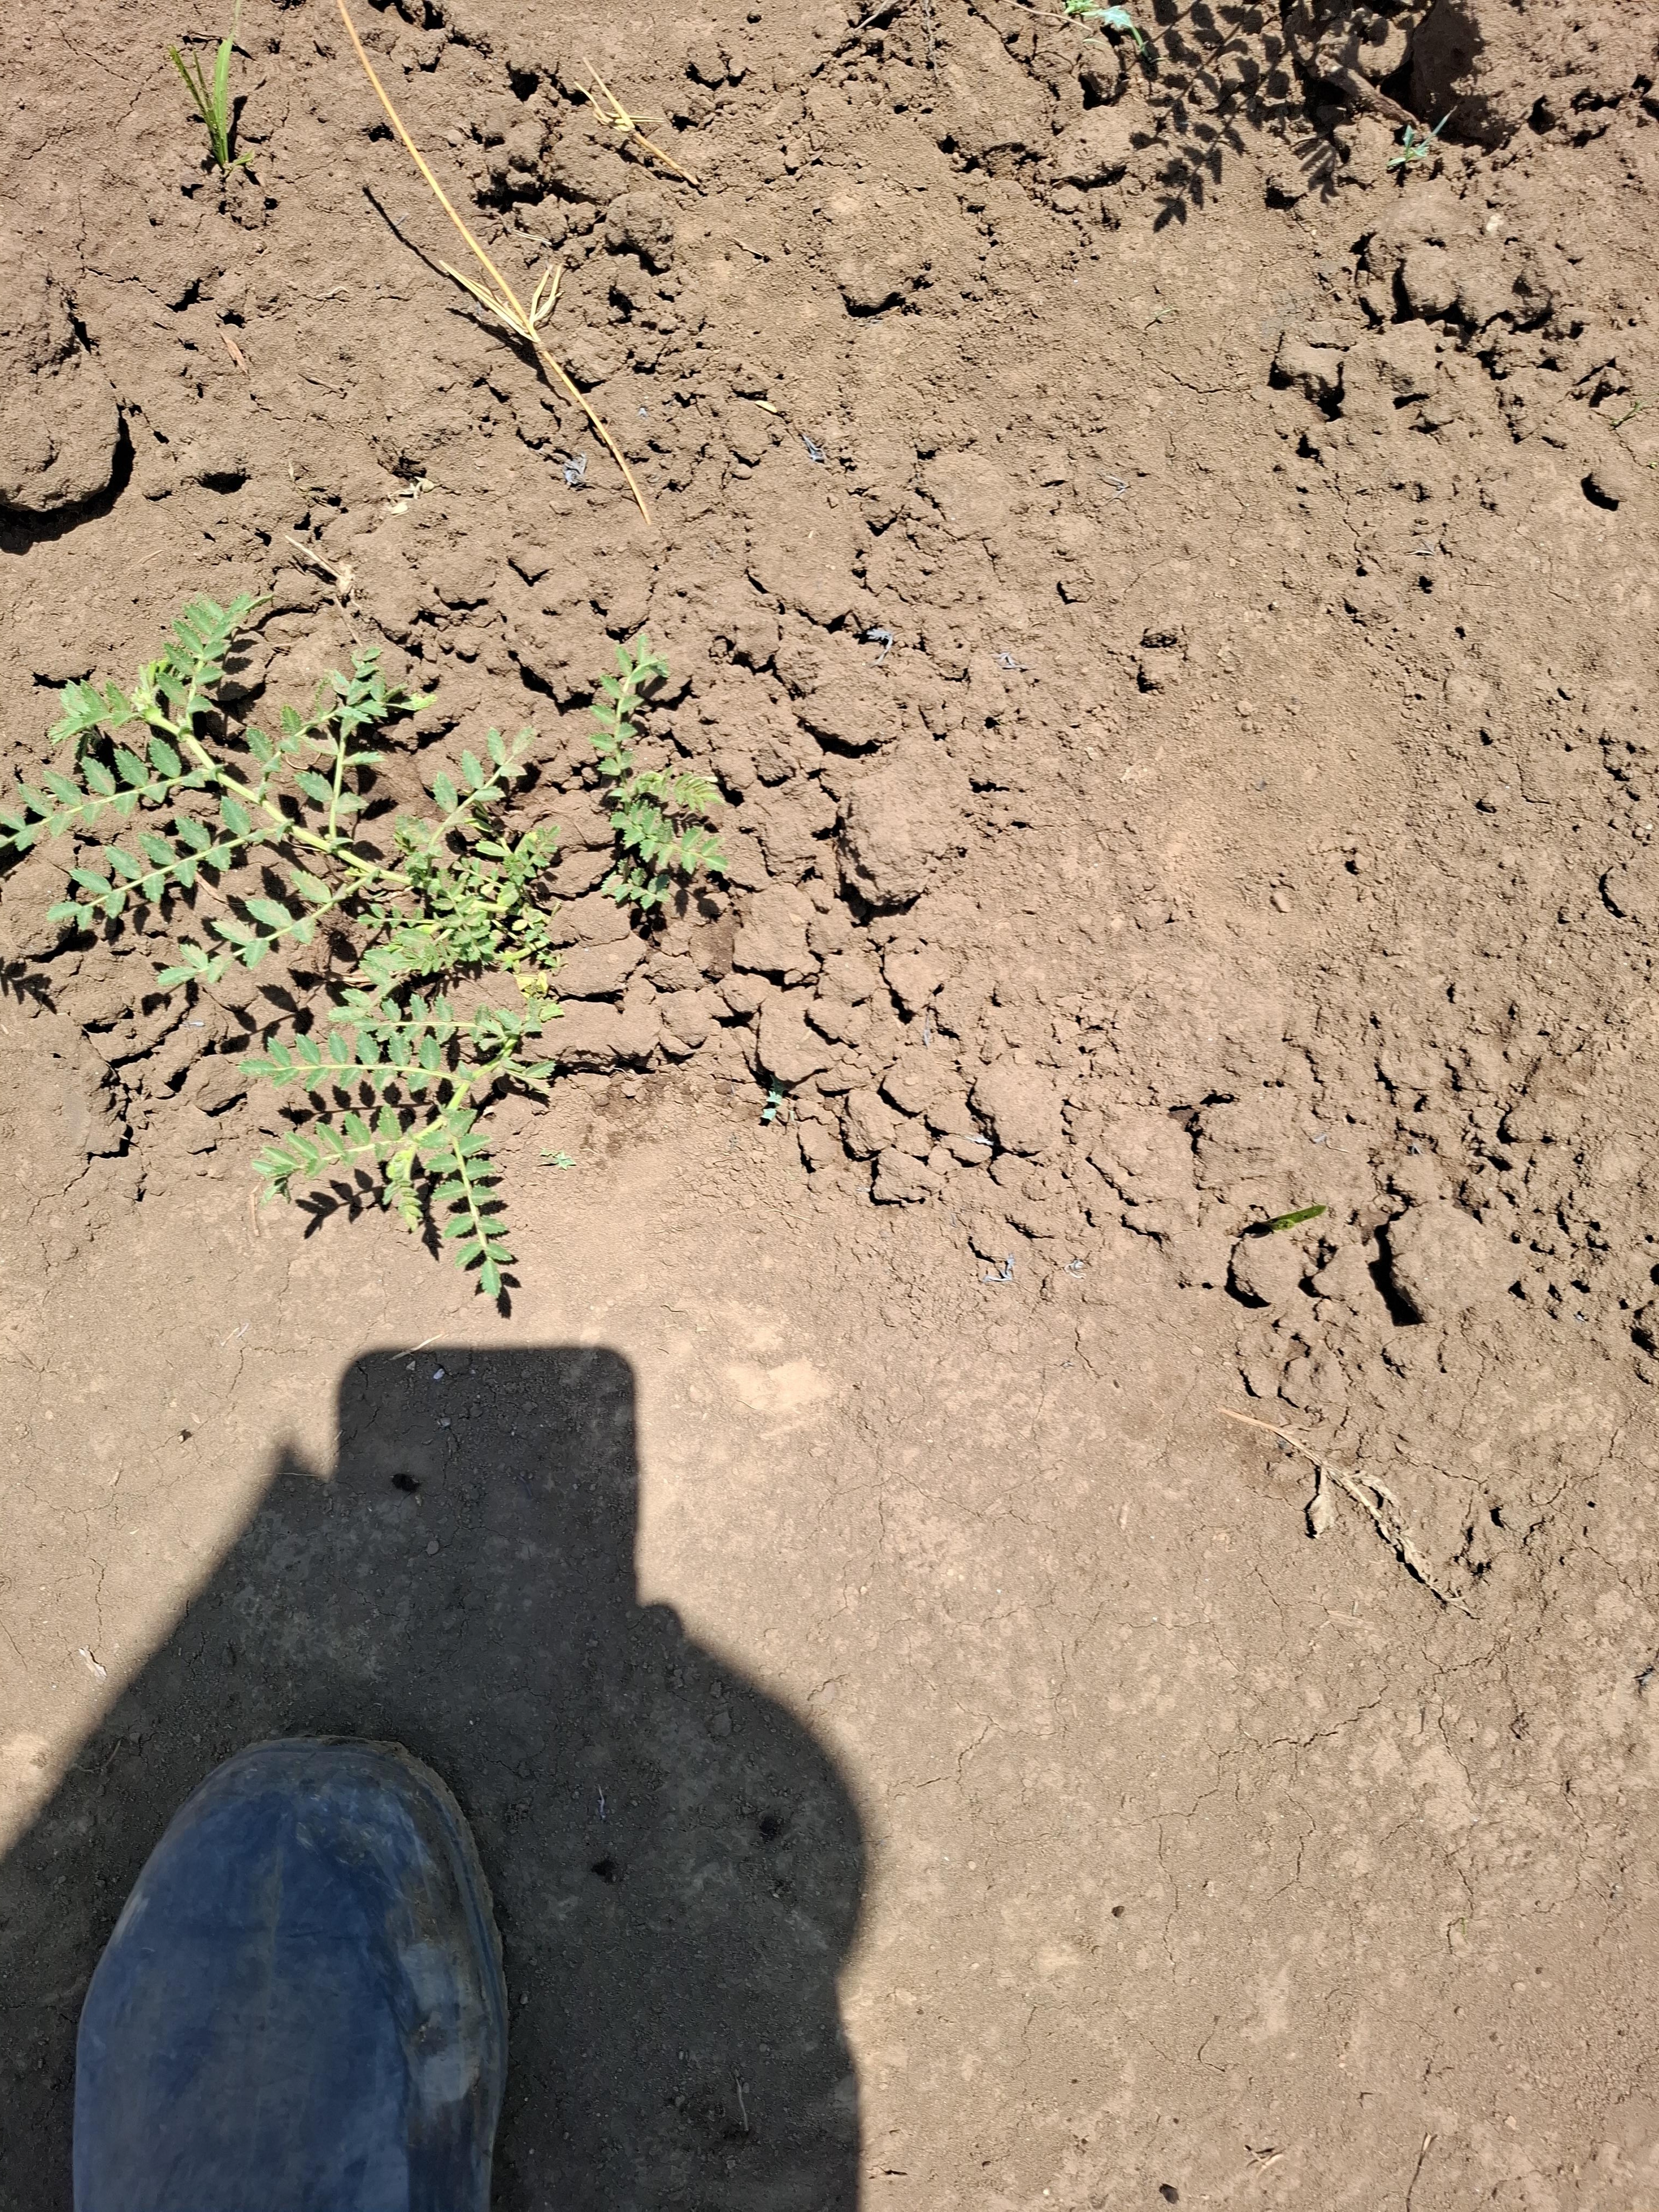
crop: chickpea
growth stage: vegetative
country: Tanzania
